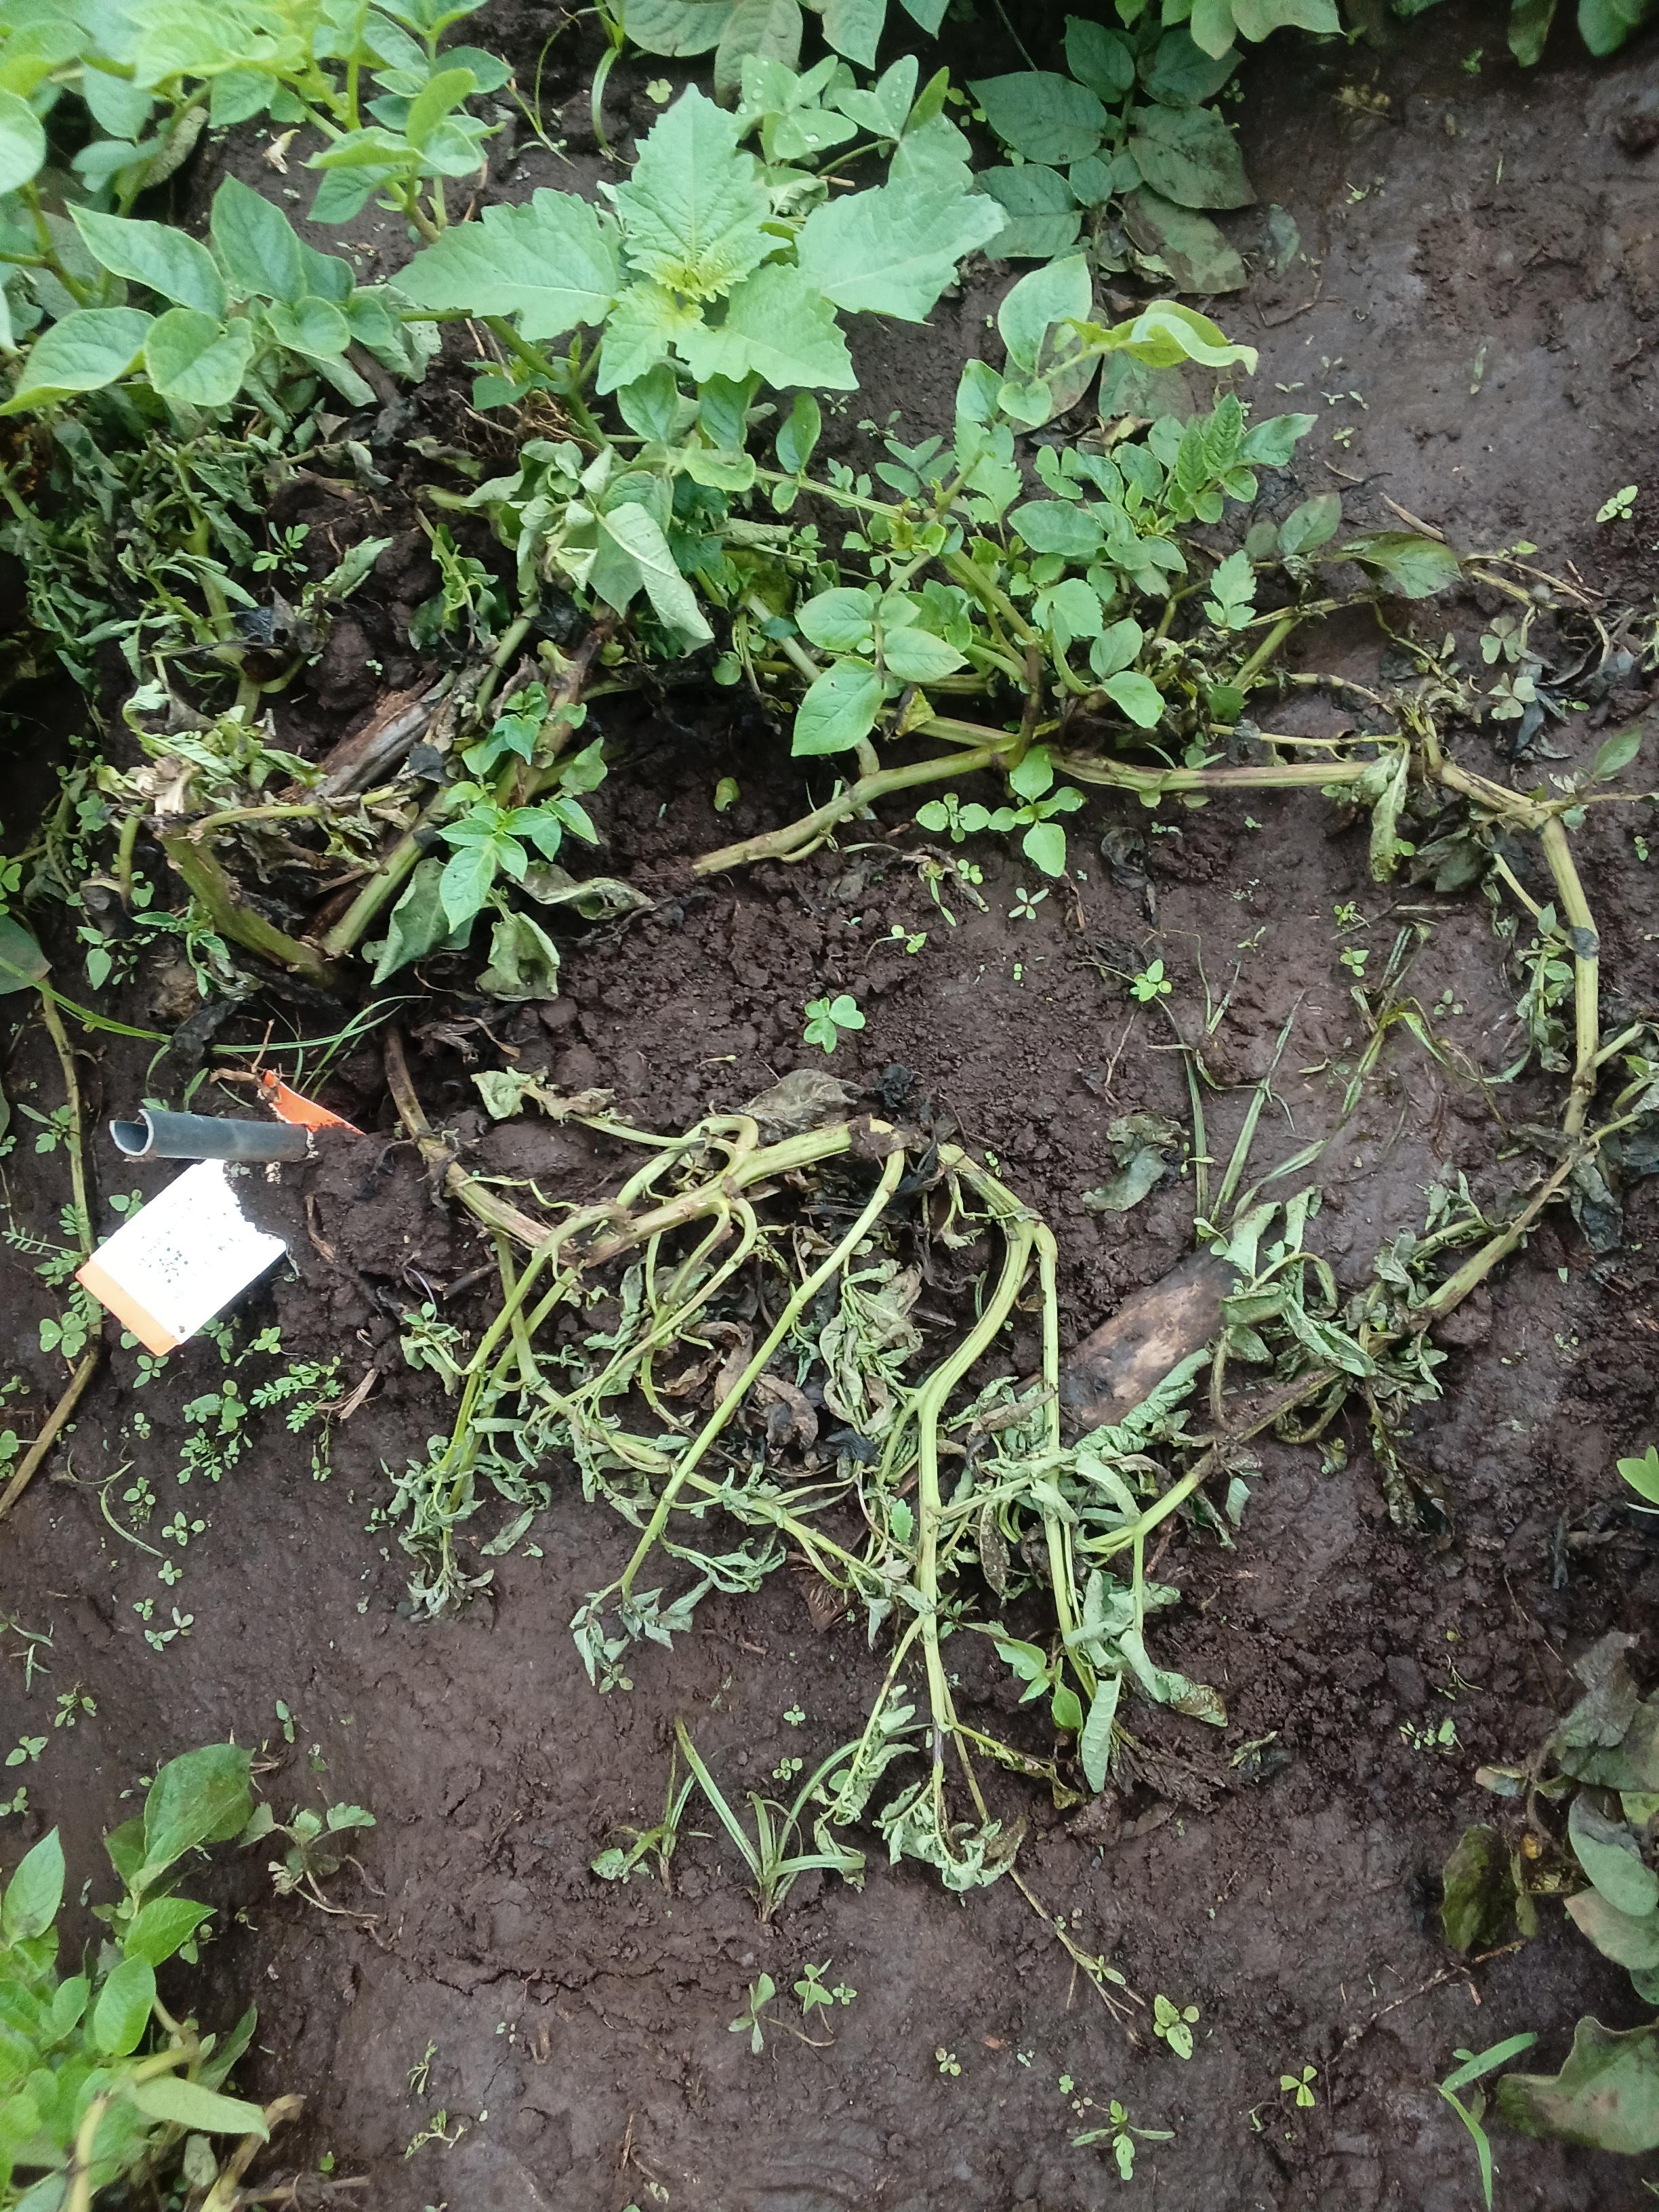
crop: potato
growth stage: vegetative
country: Kenya
